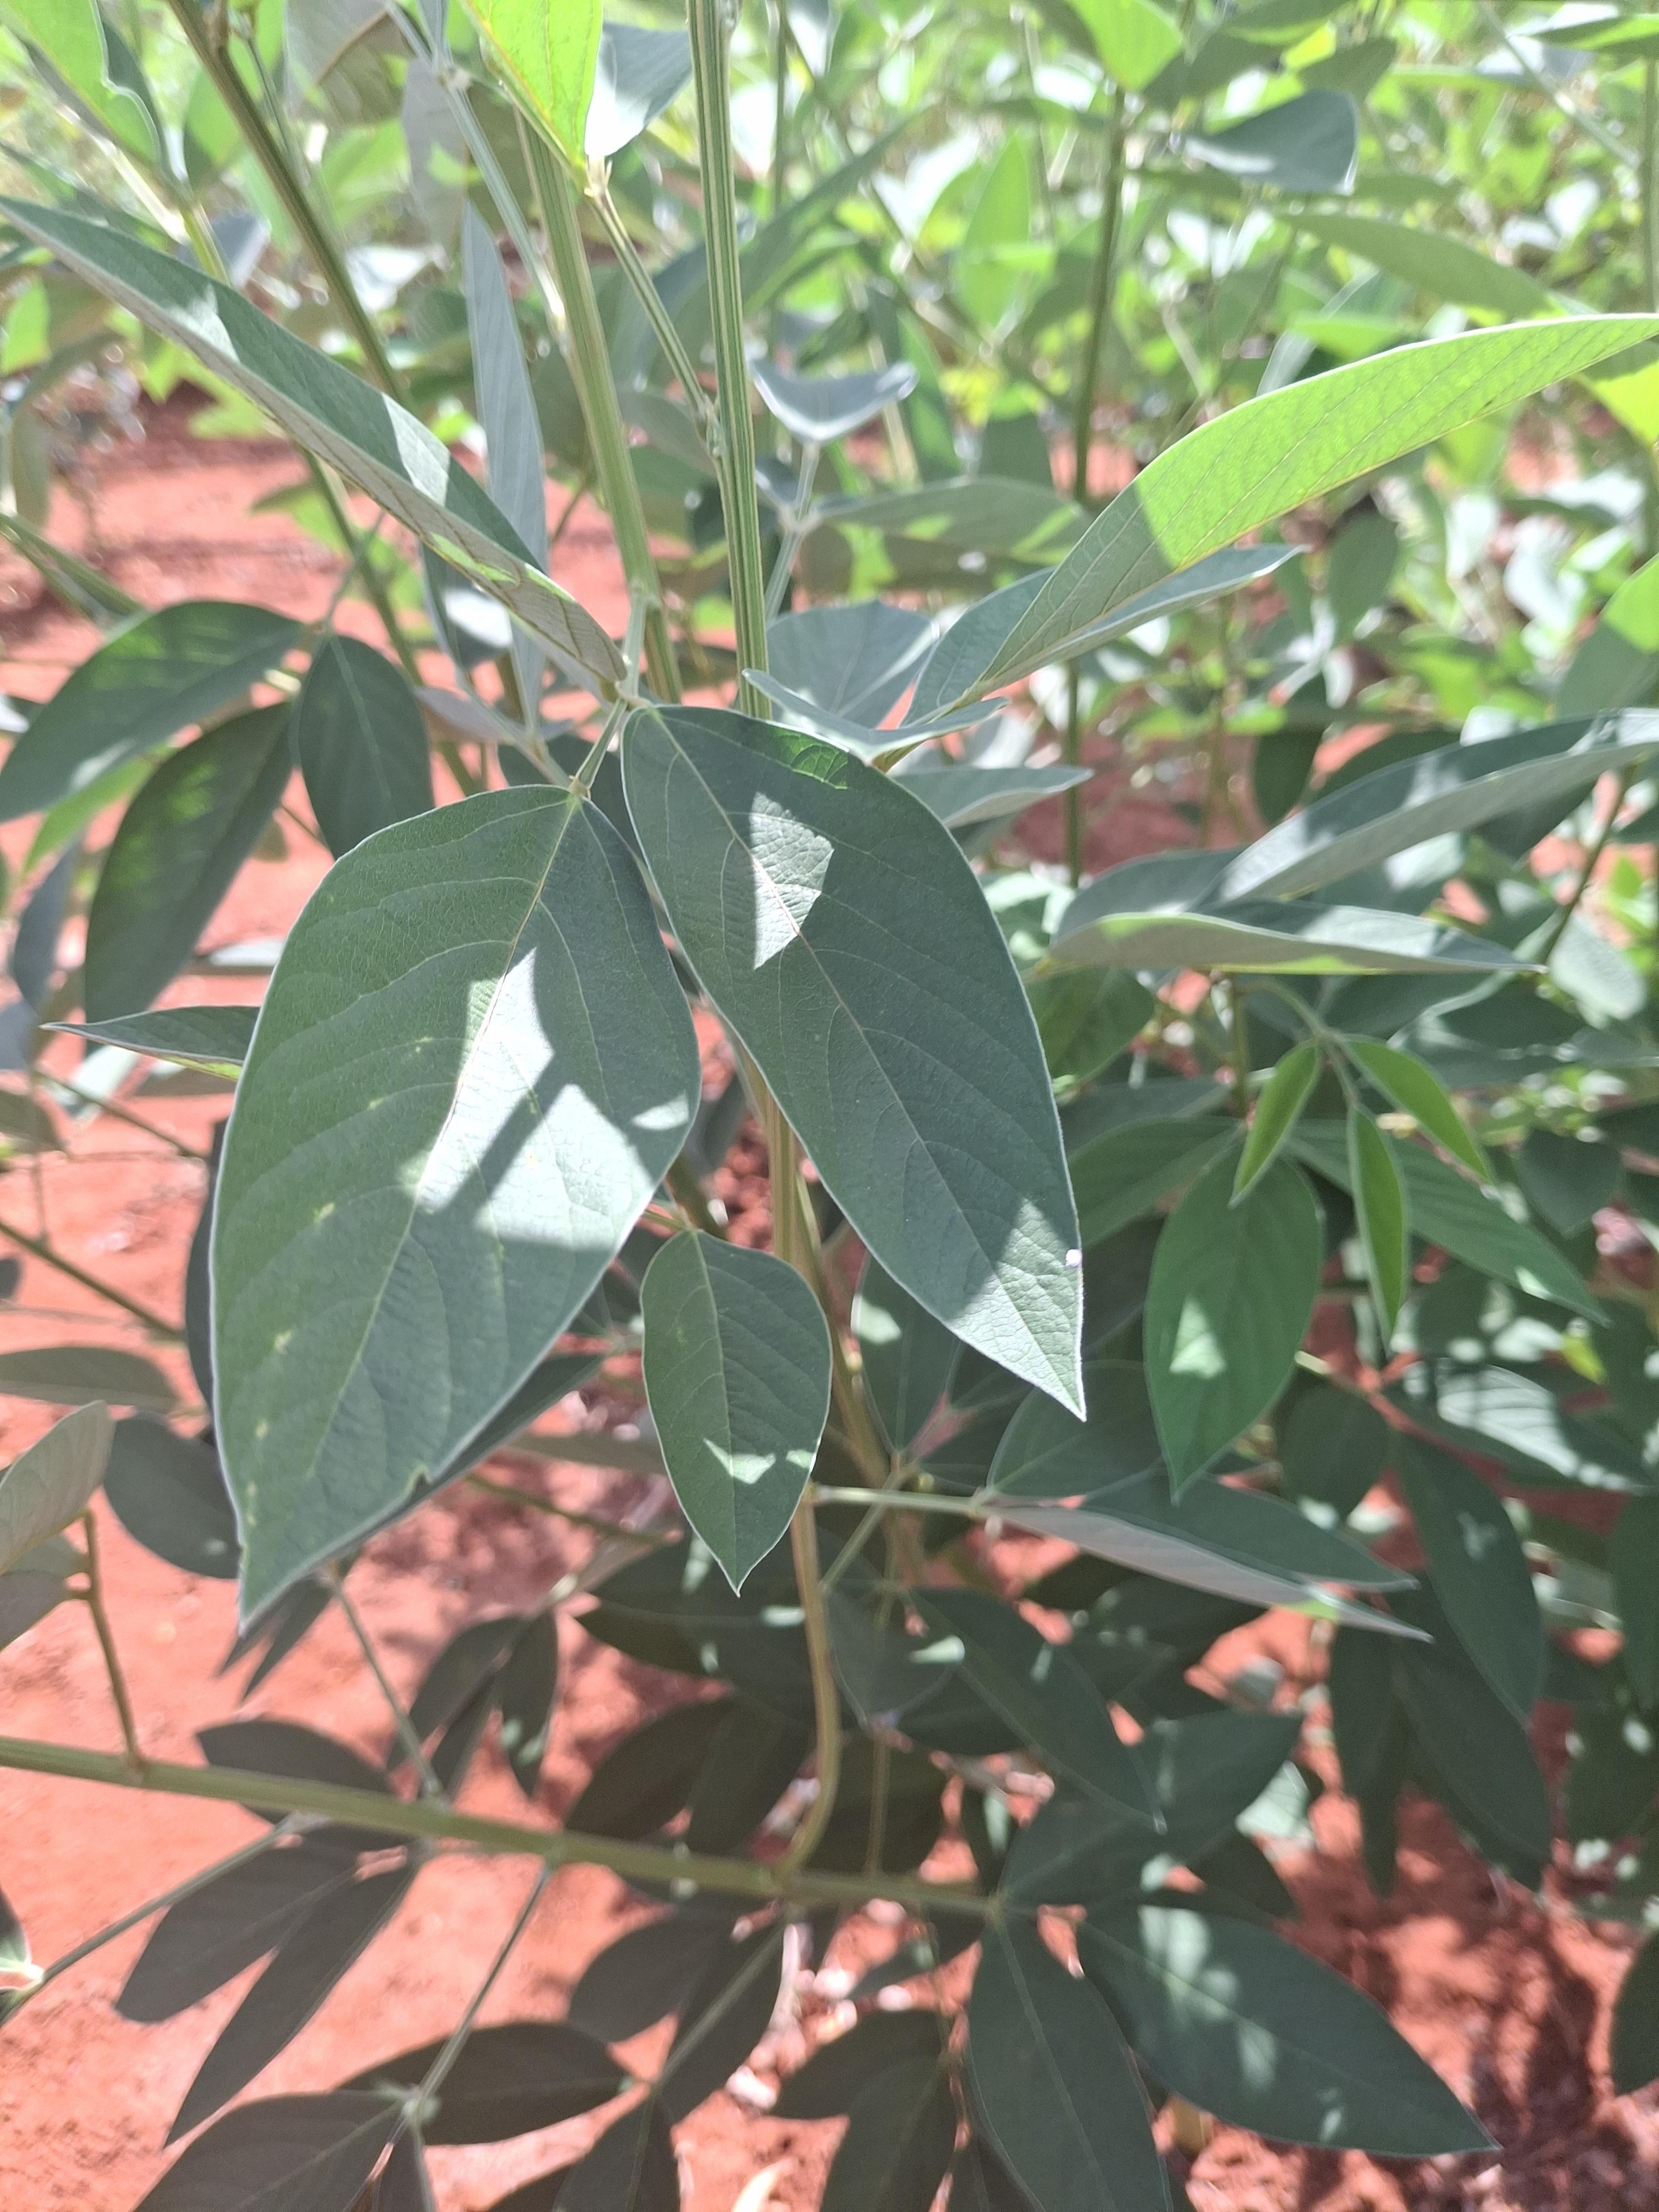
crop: pigeonpea
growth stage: development pod
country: Kenya
